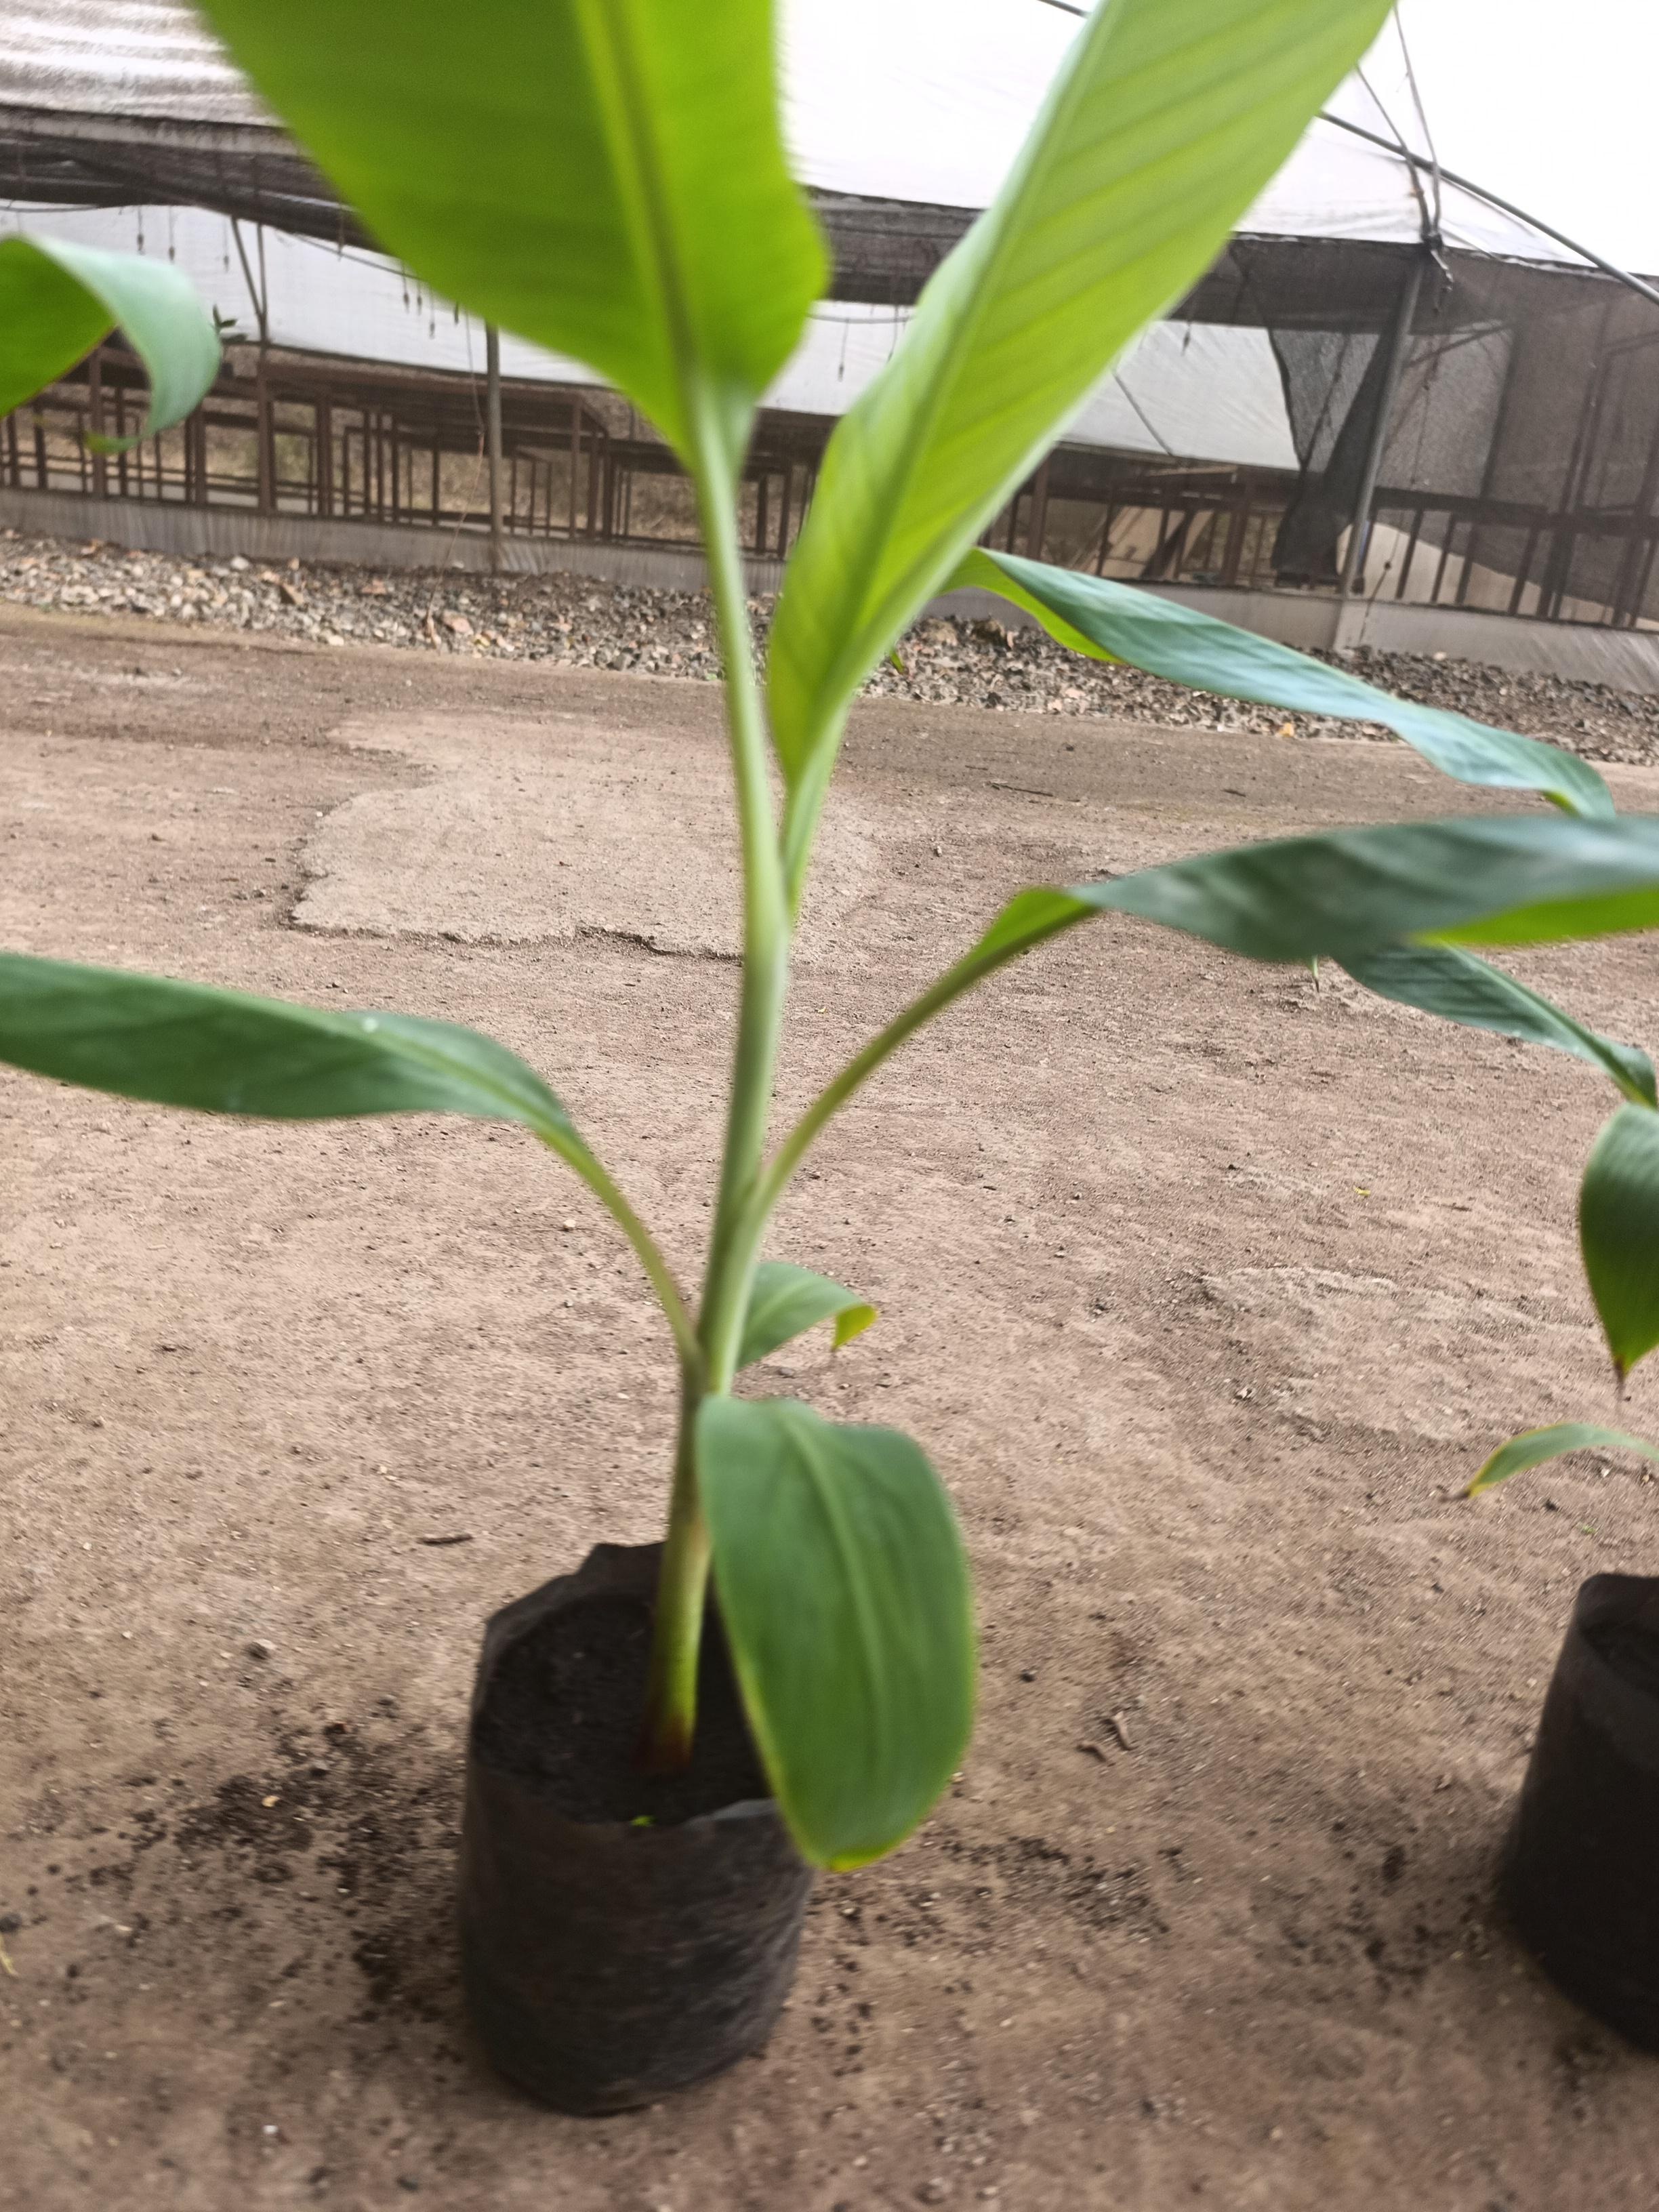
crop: banana
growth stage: vegetative
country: Tanzania
